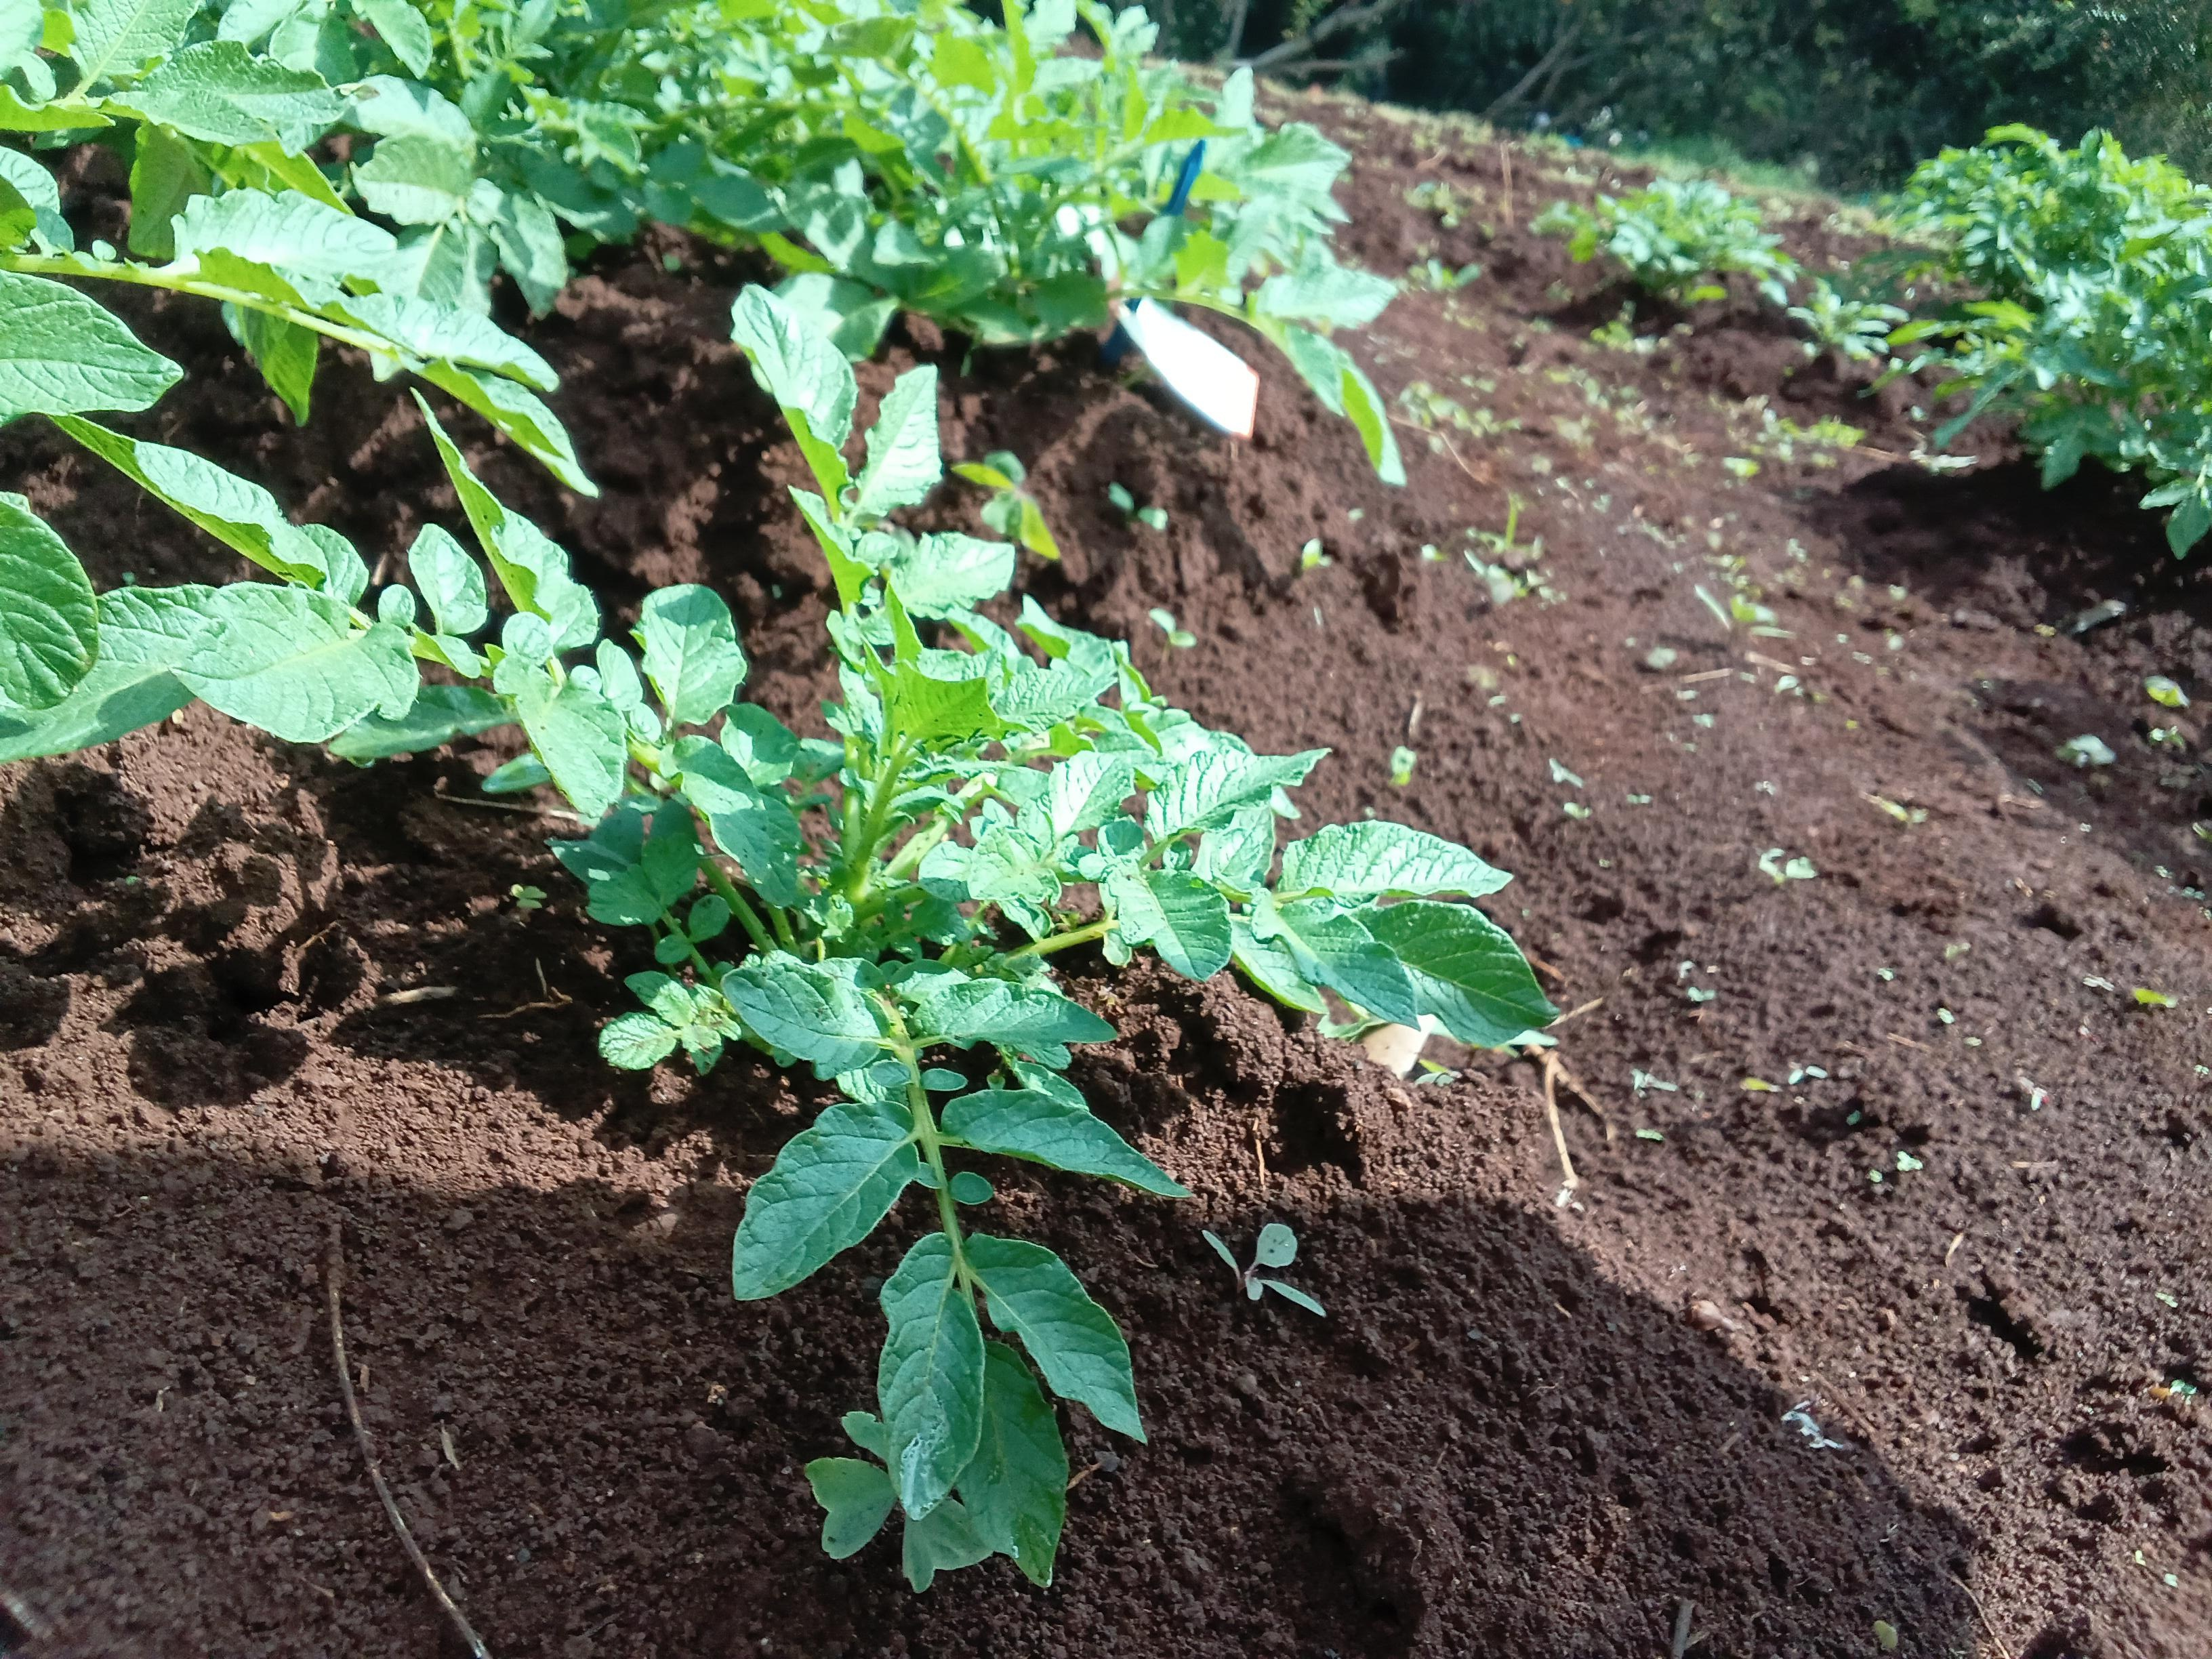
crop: potato
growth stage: vegetative
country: Kenya
